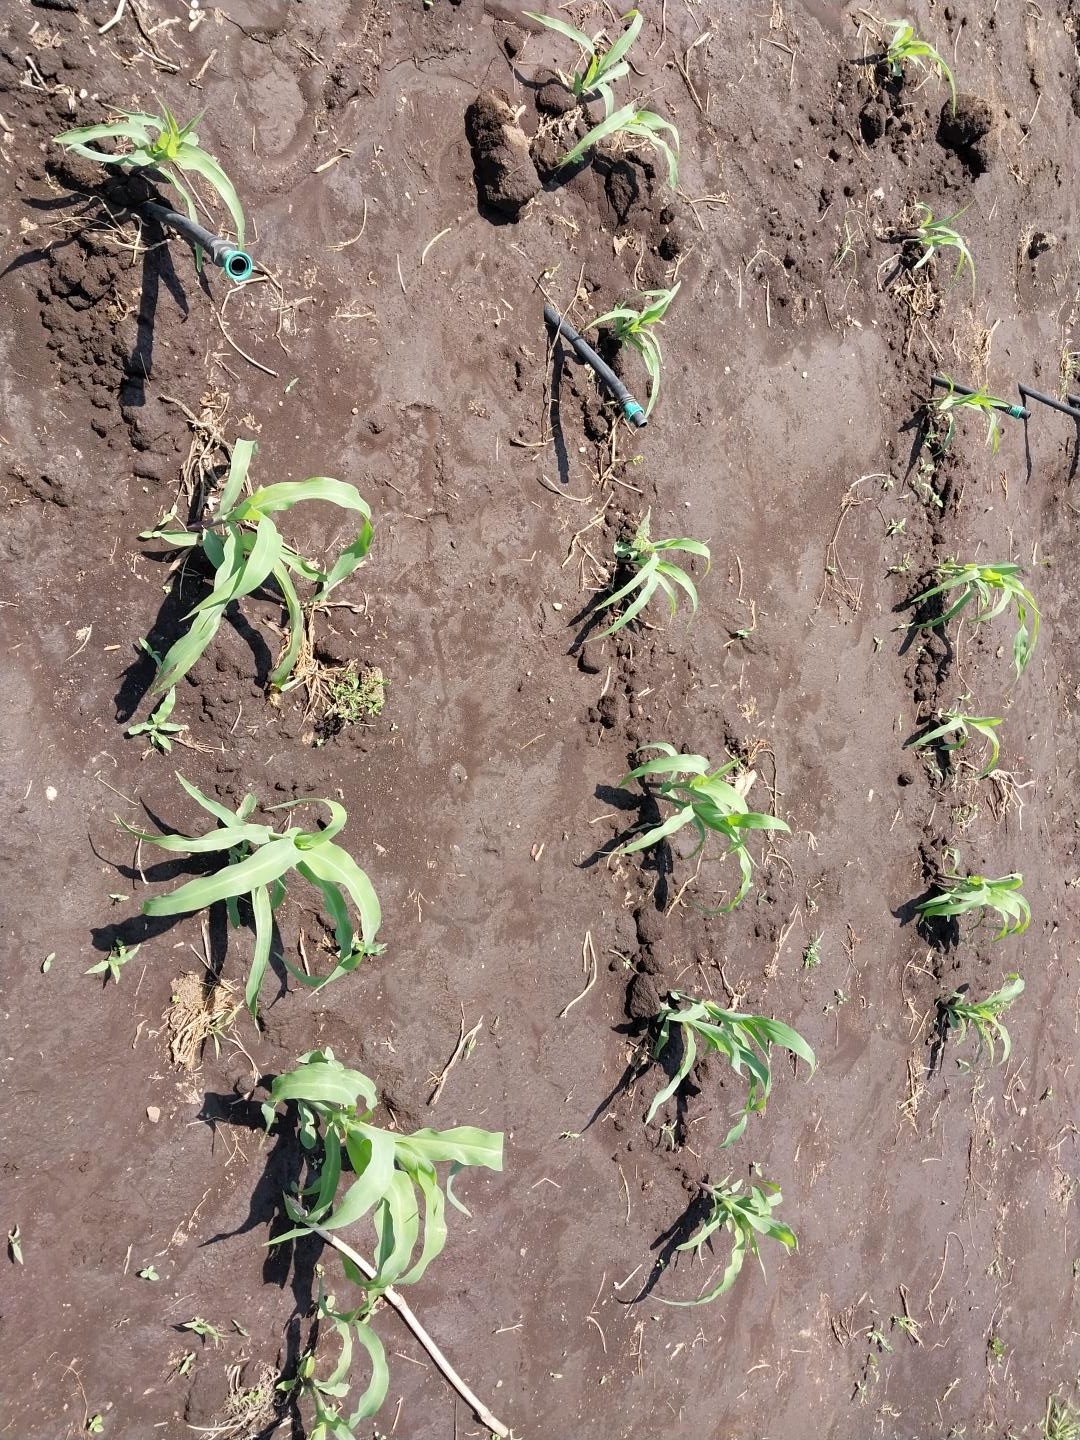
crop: maize
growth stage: emergence
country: Tanzania
